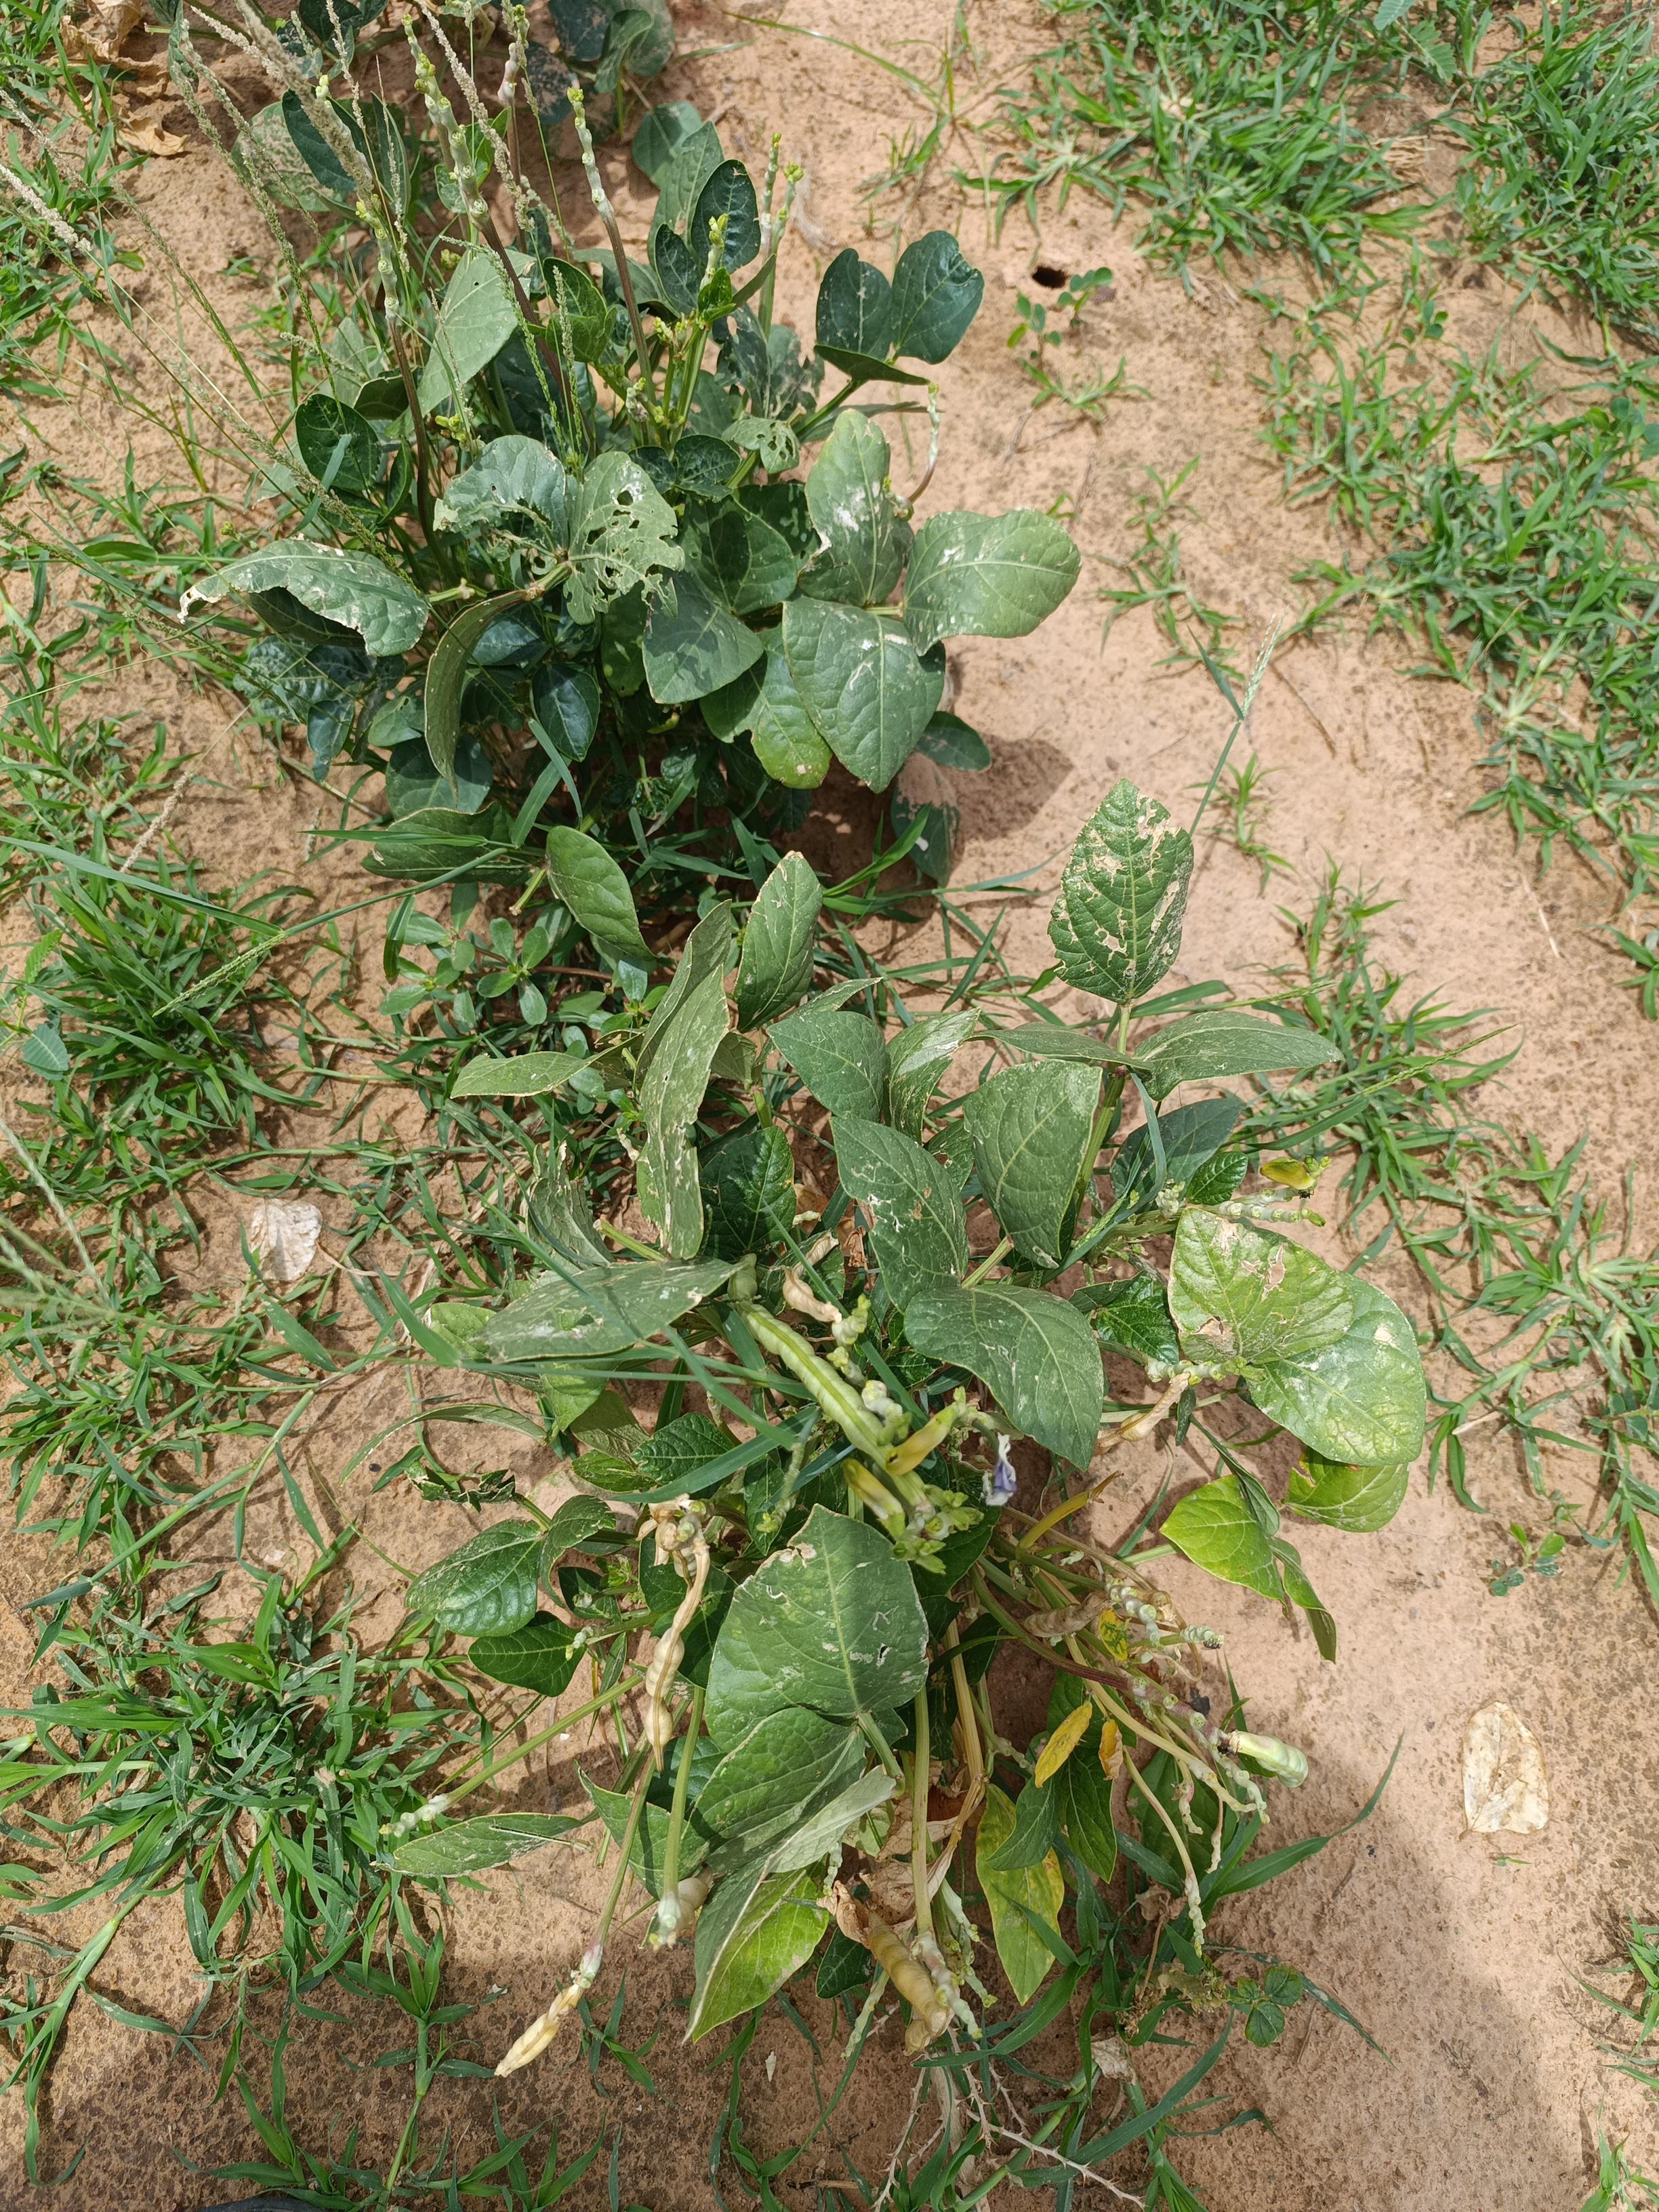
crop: cowpea
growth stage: harvest maturity
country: Nigeria
